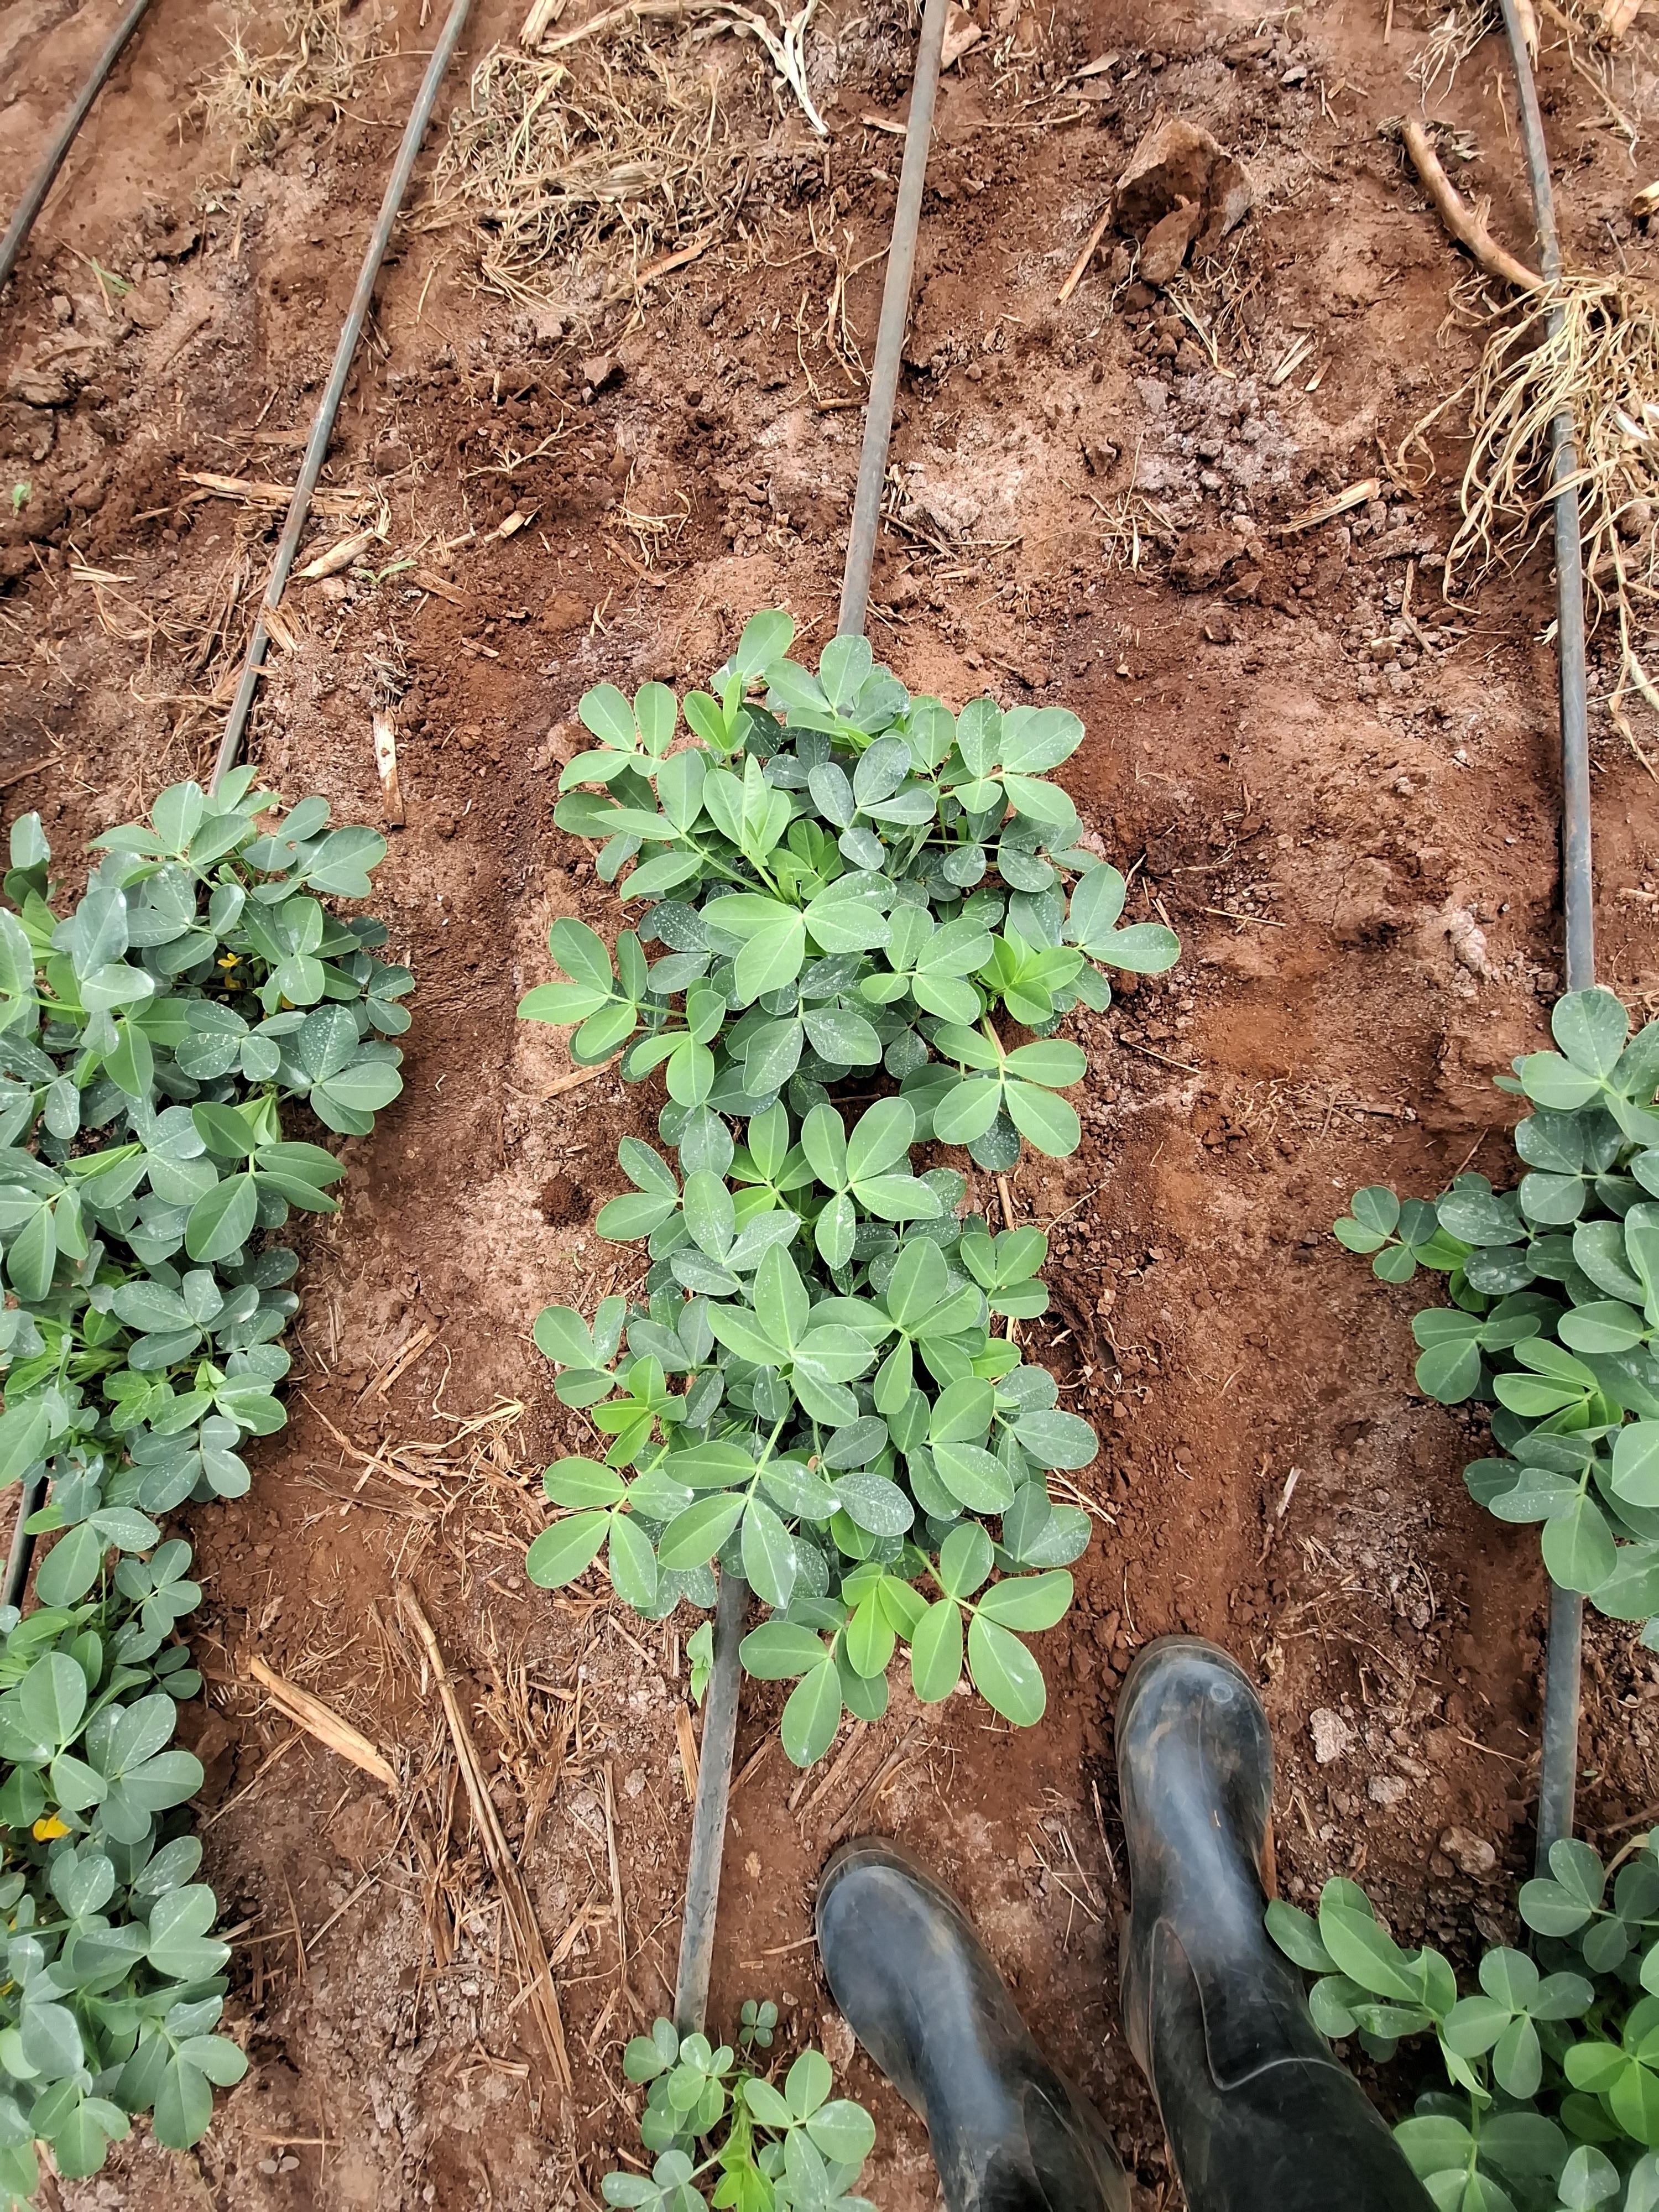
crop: groundnut
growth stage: flowering
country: Kenya
